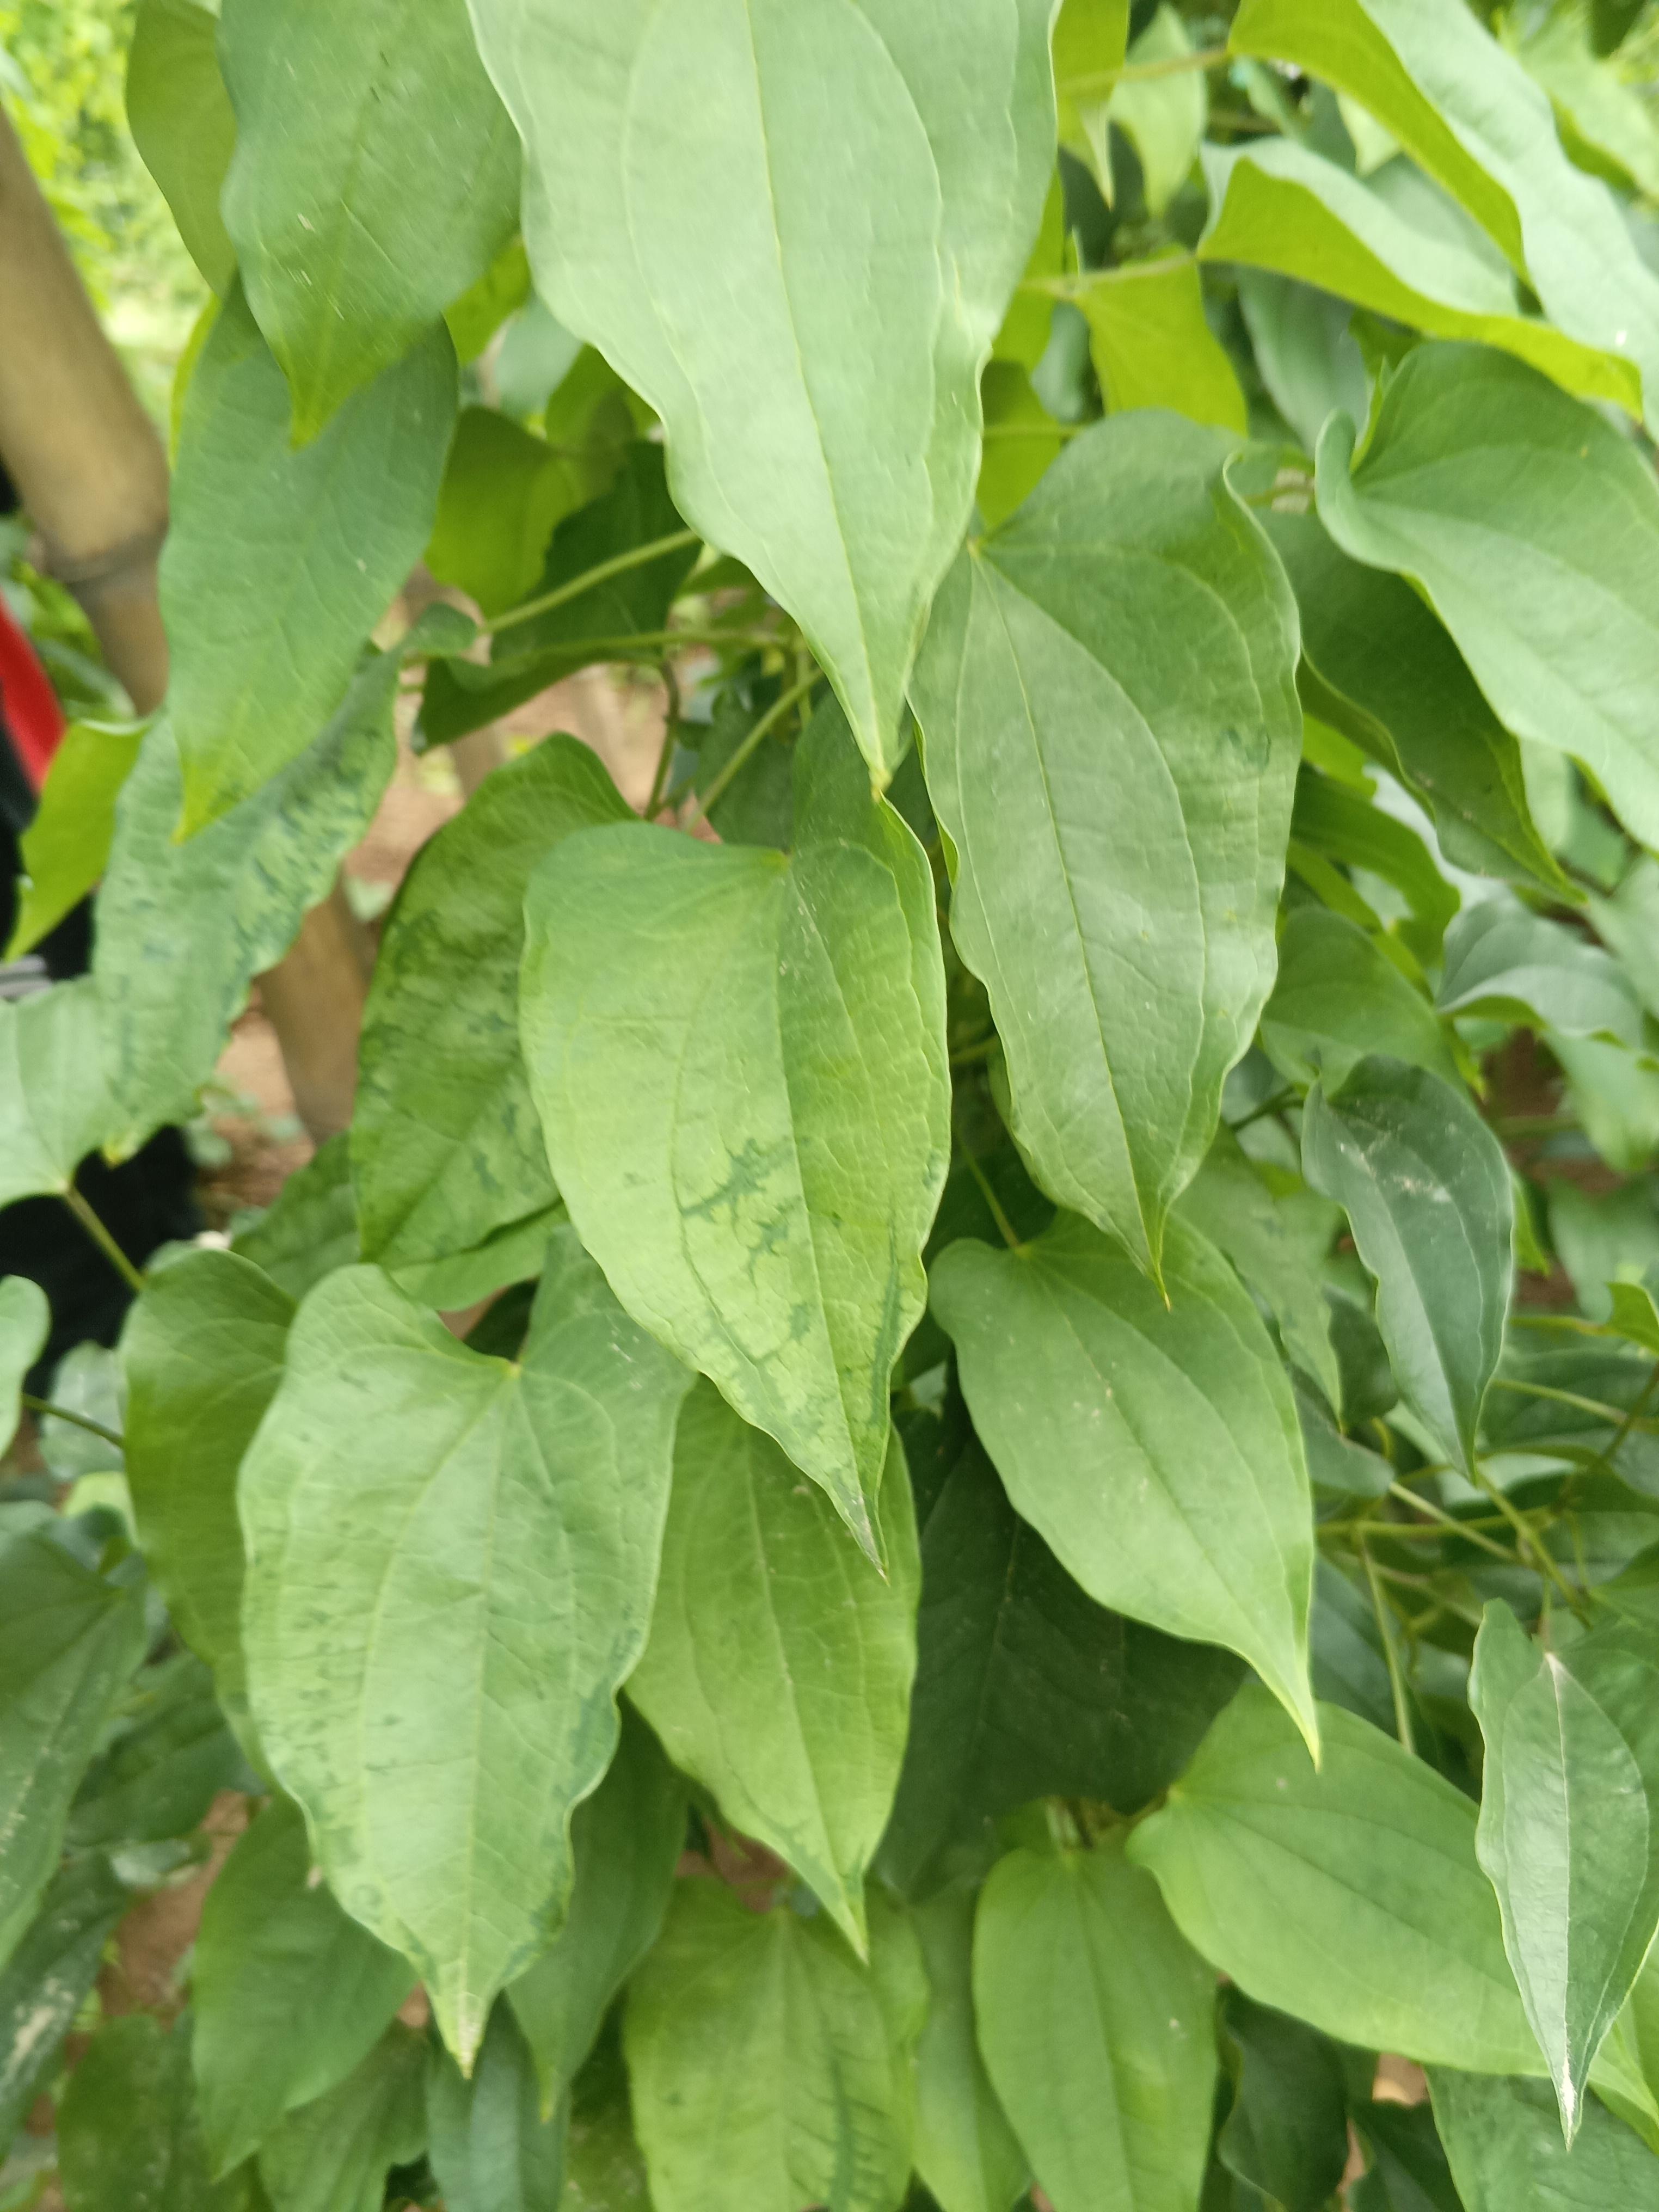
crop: yam
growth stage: vegetative
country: Nigeria
